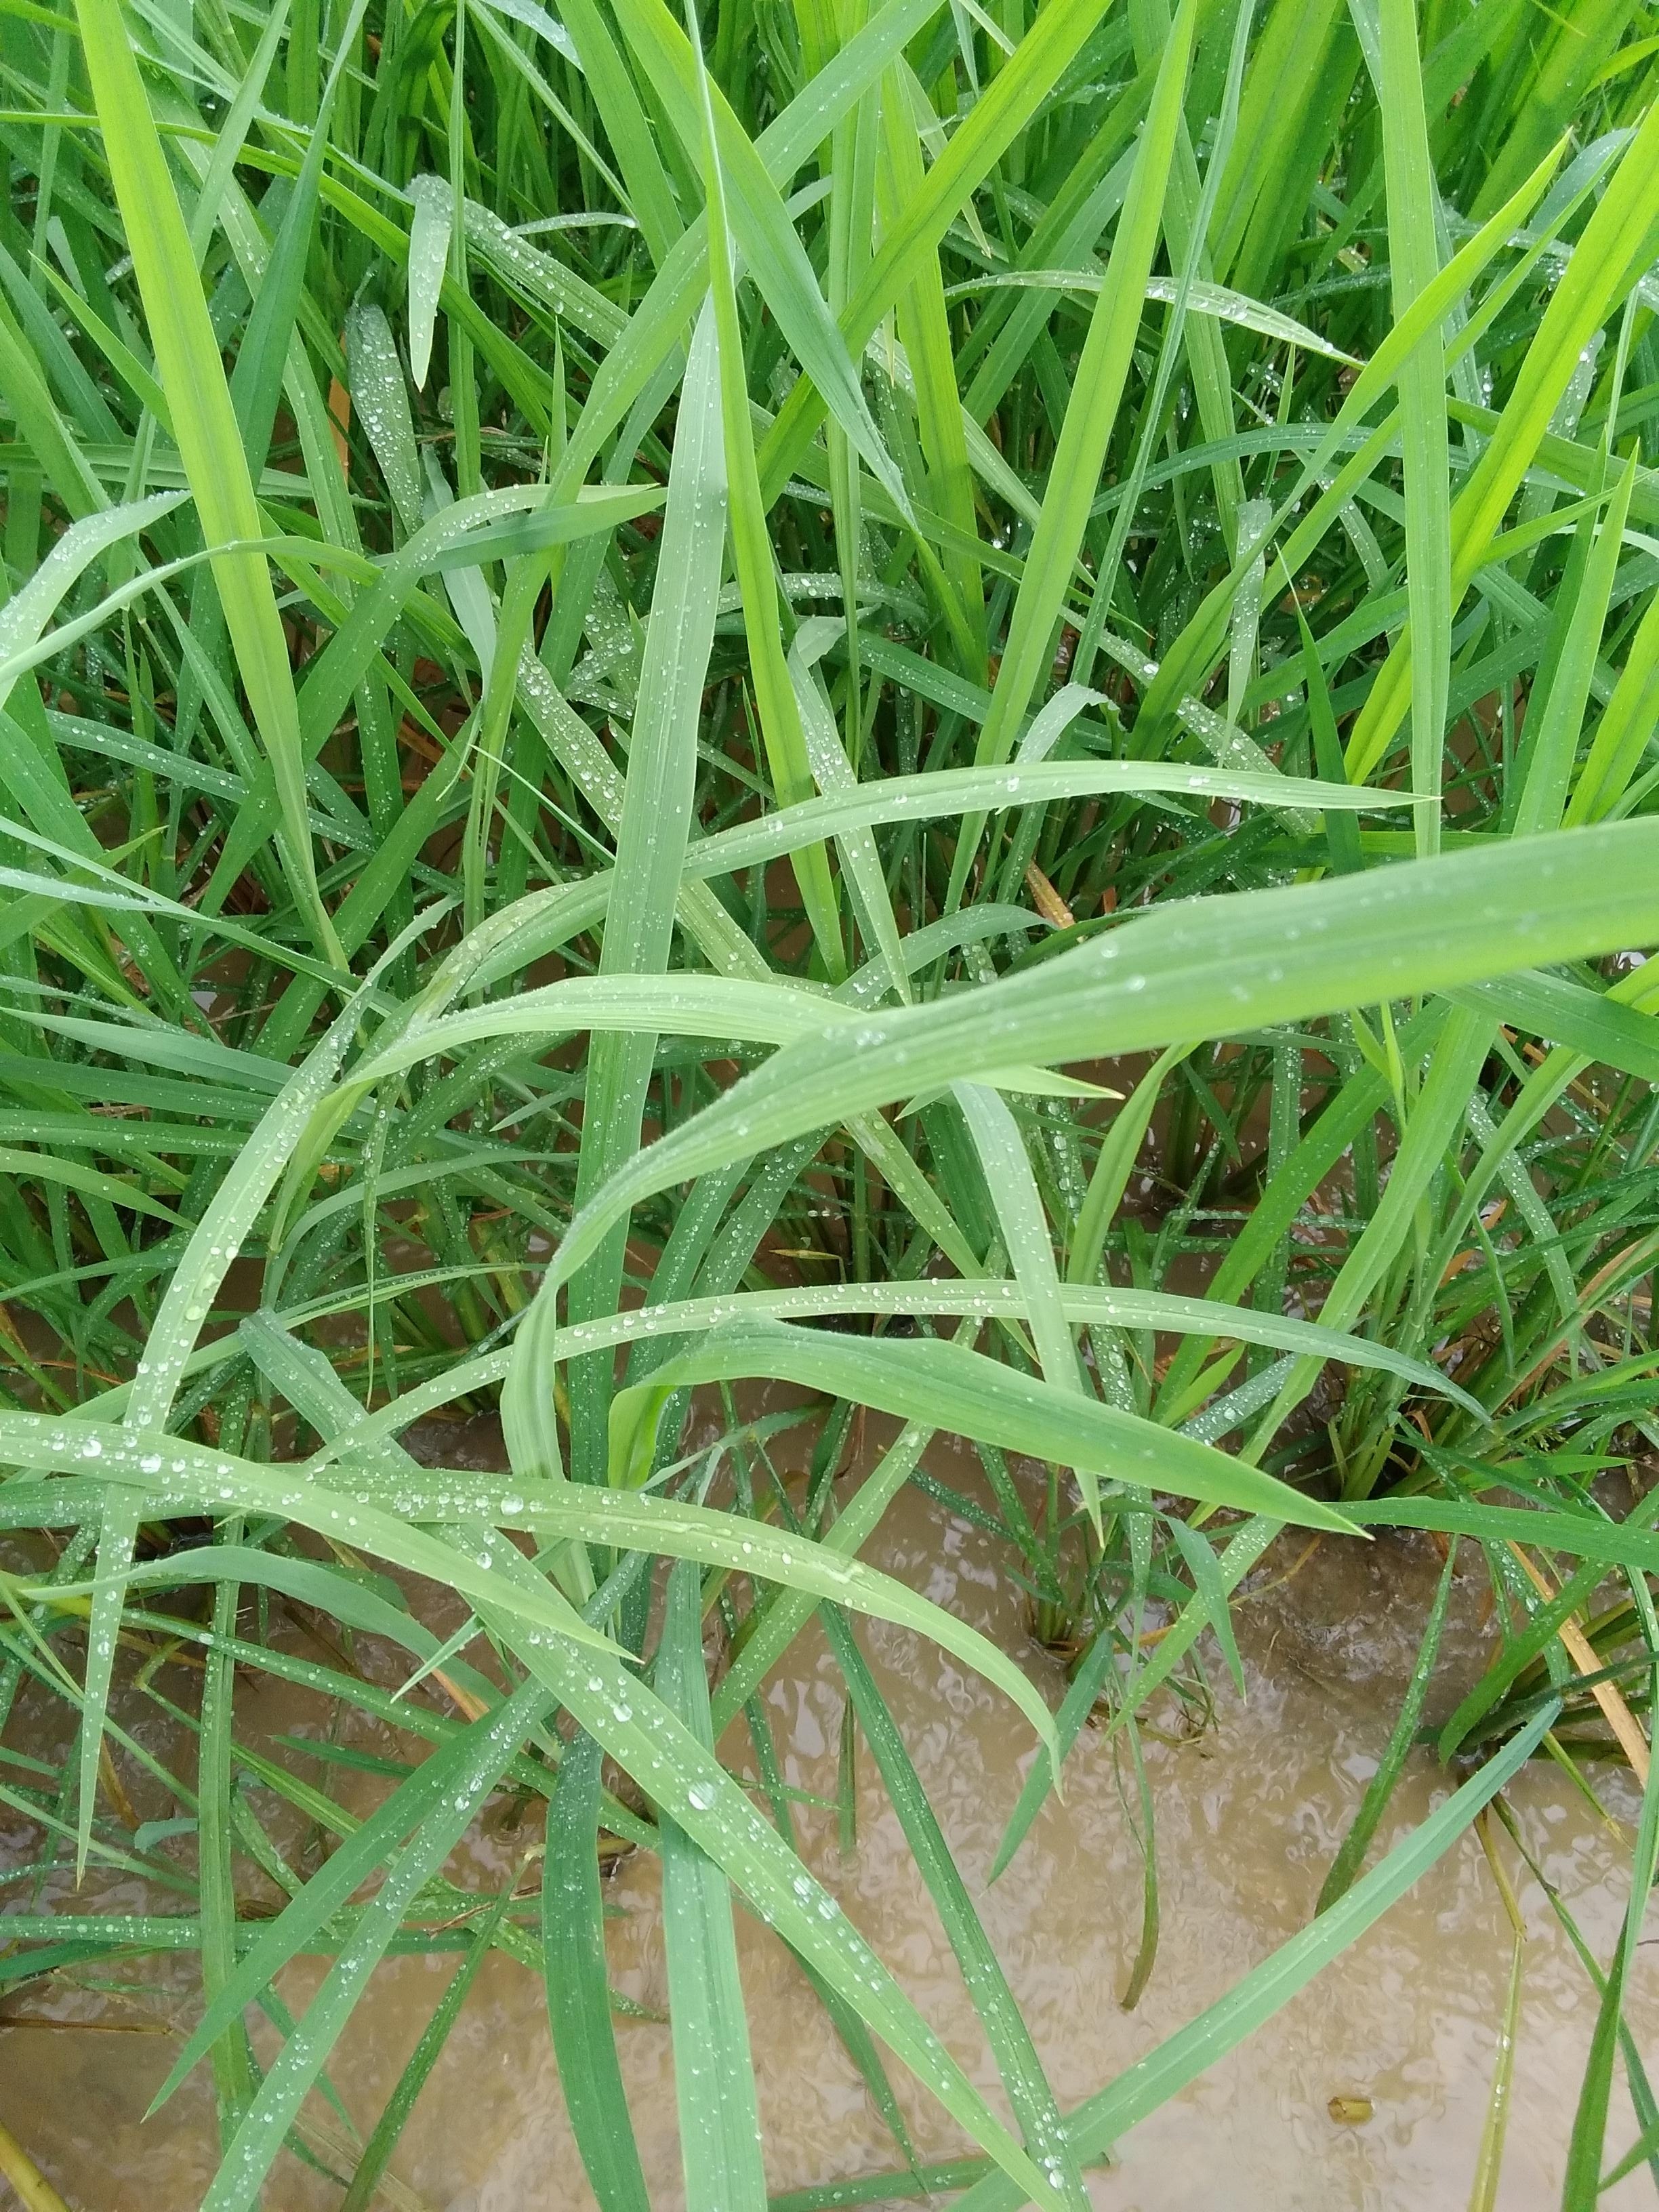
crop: rice
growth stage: elongation stem
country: Nigeria
